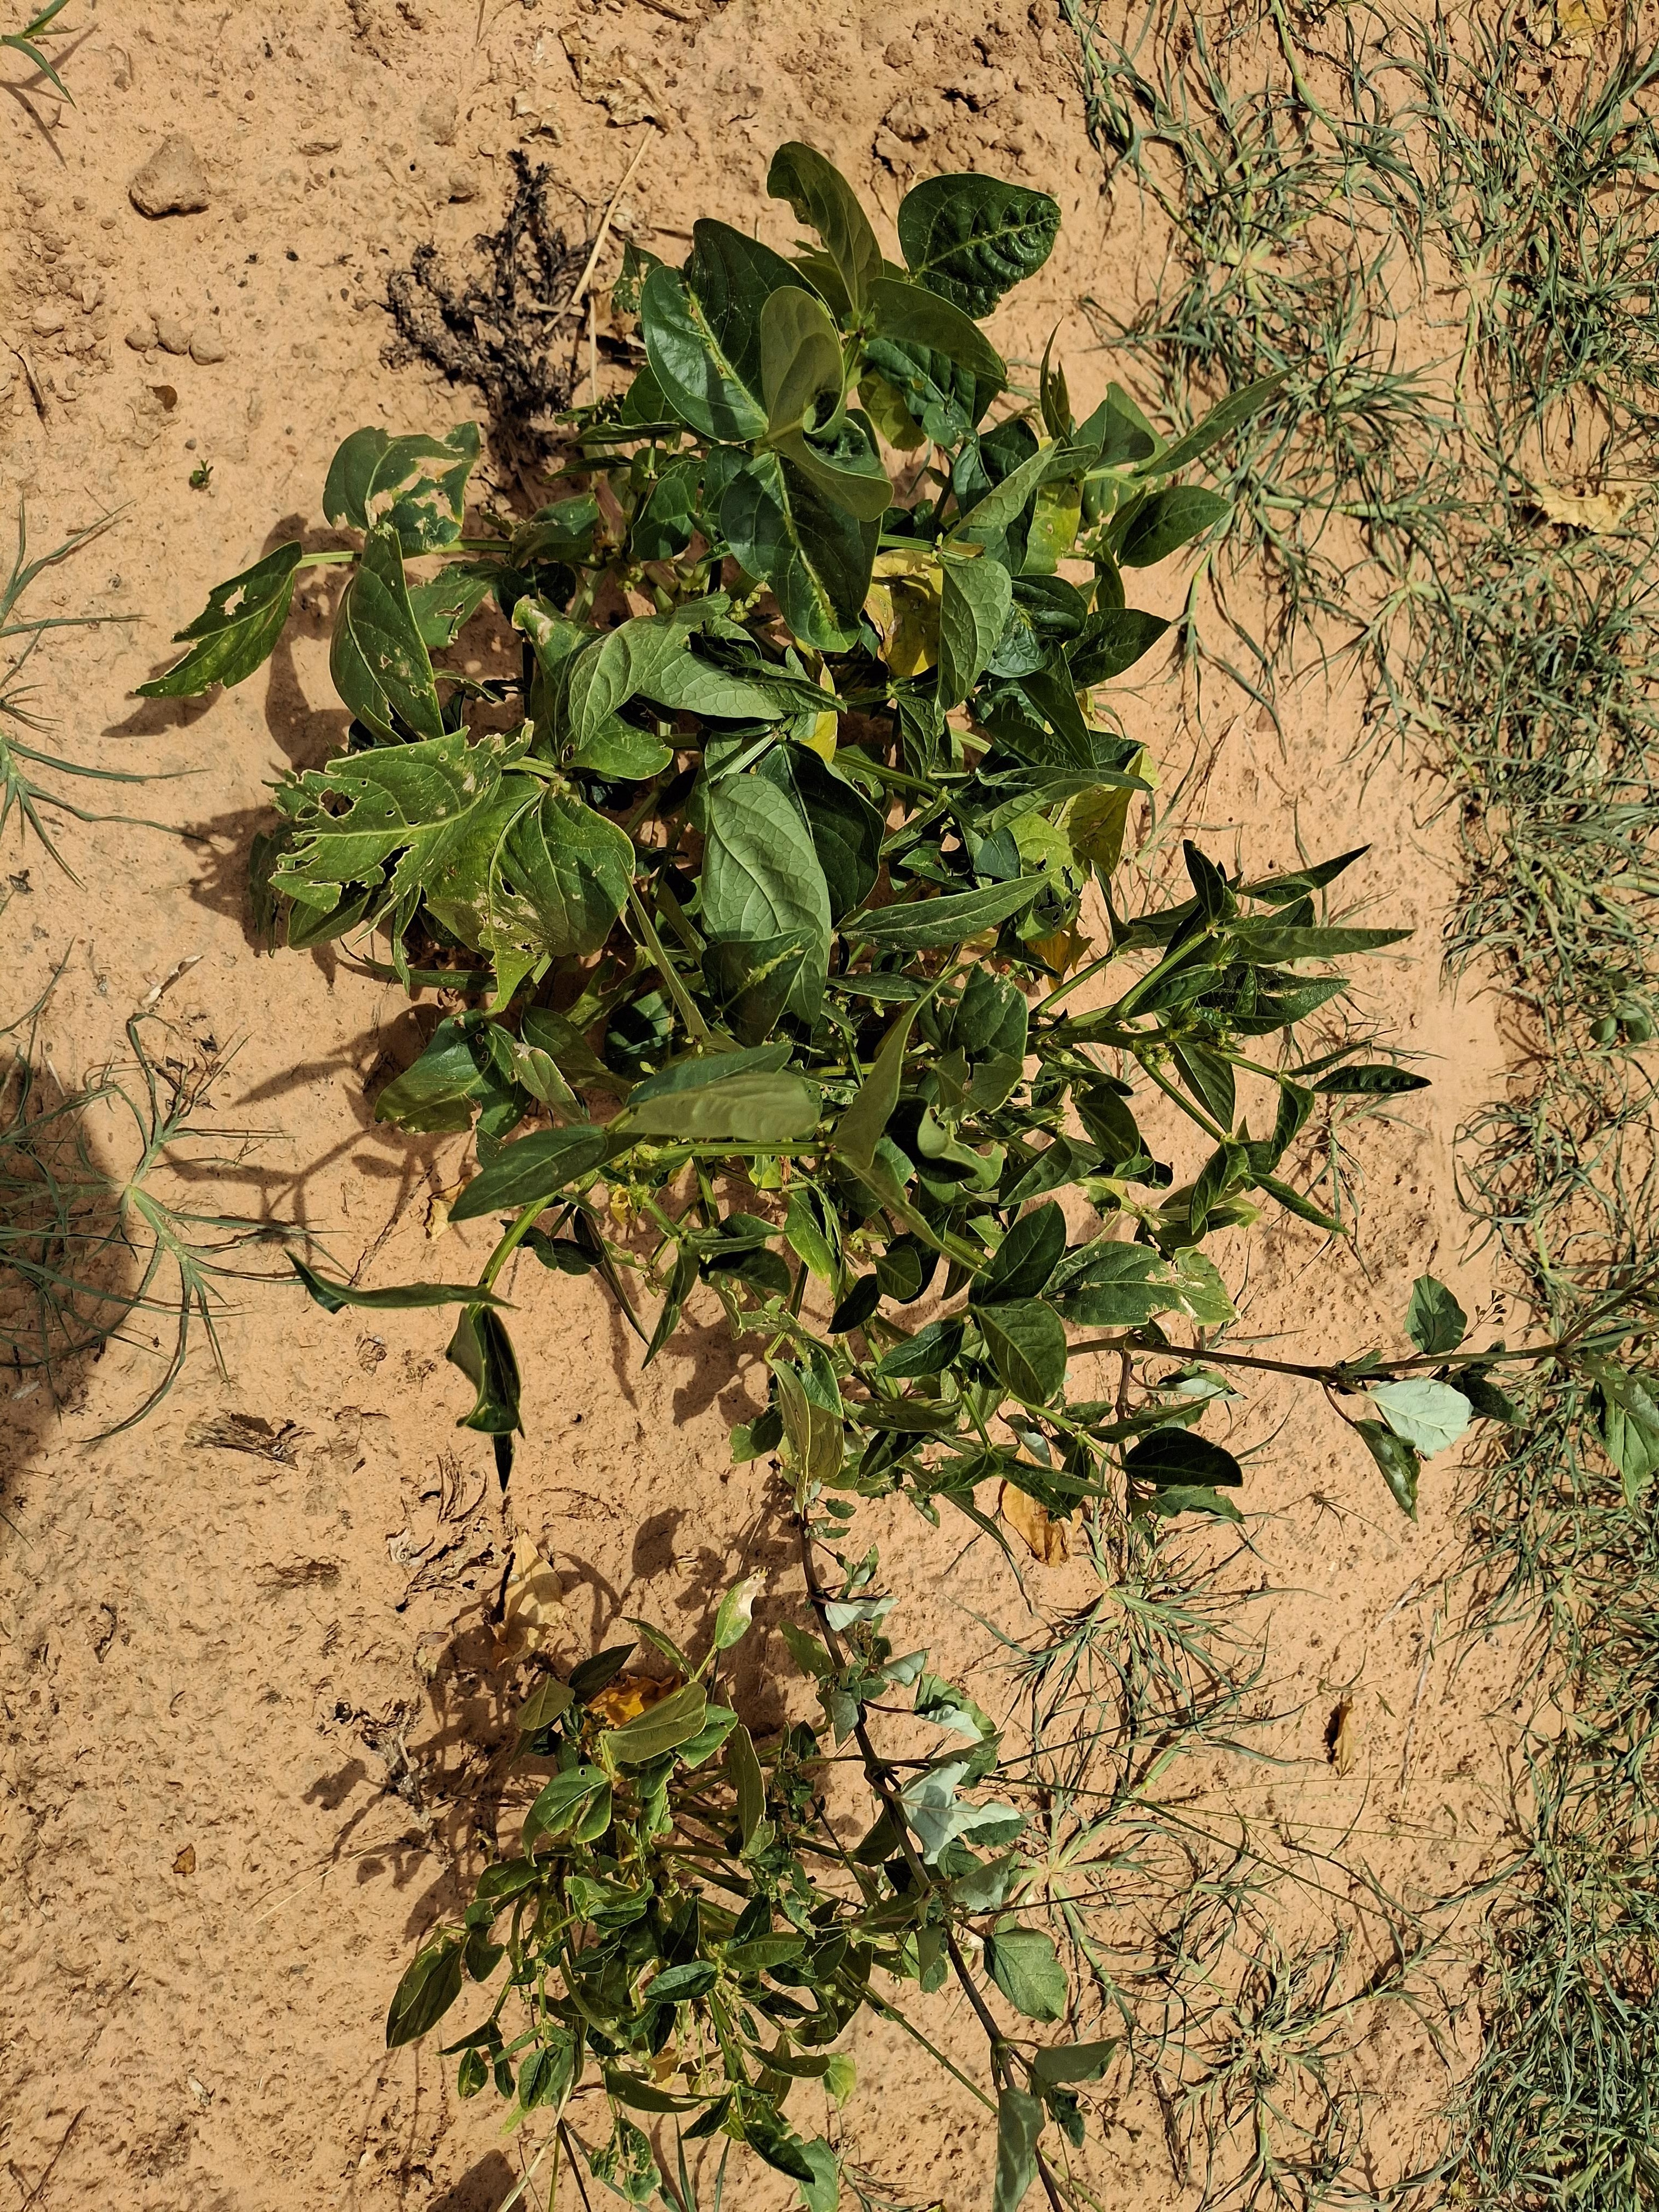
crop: cowpea
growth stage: harvest maturity
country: Nigeria
